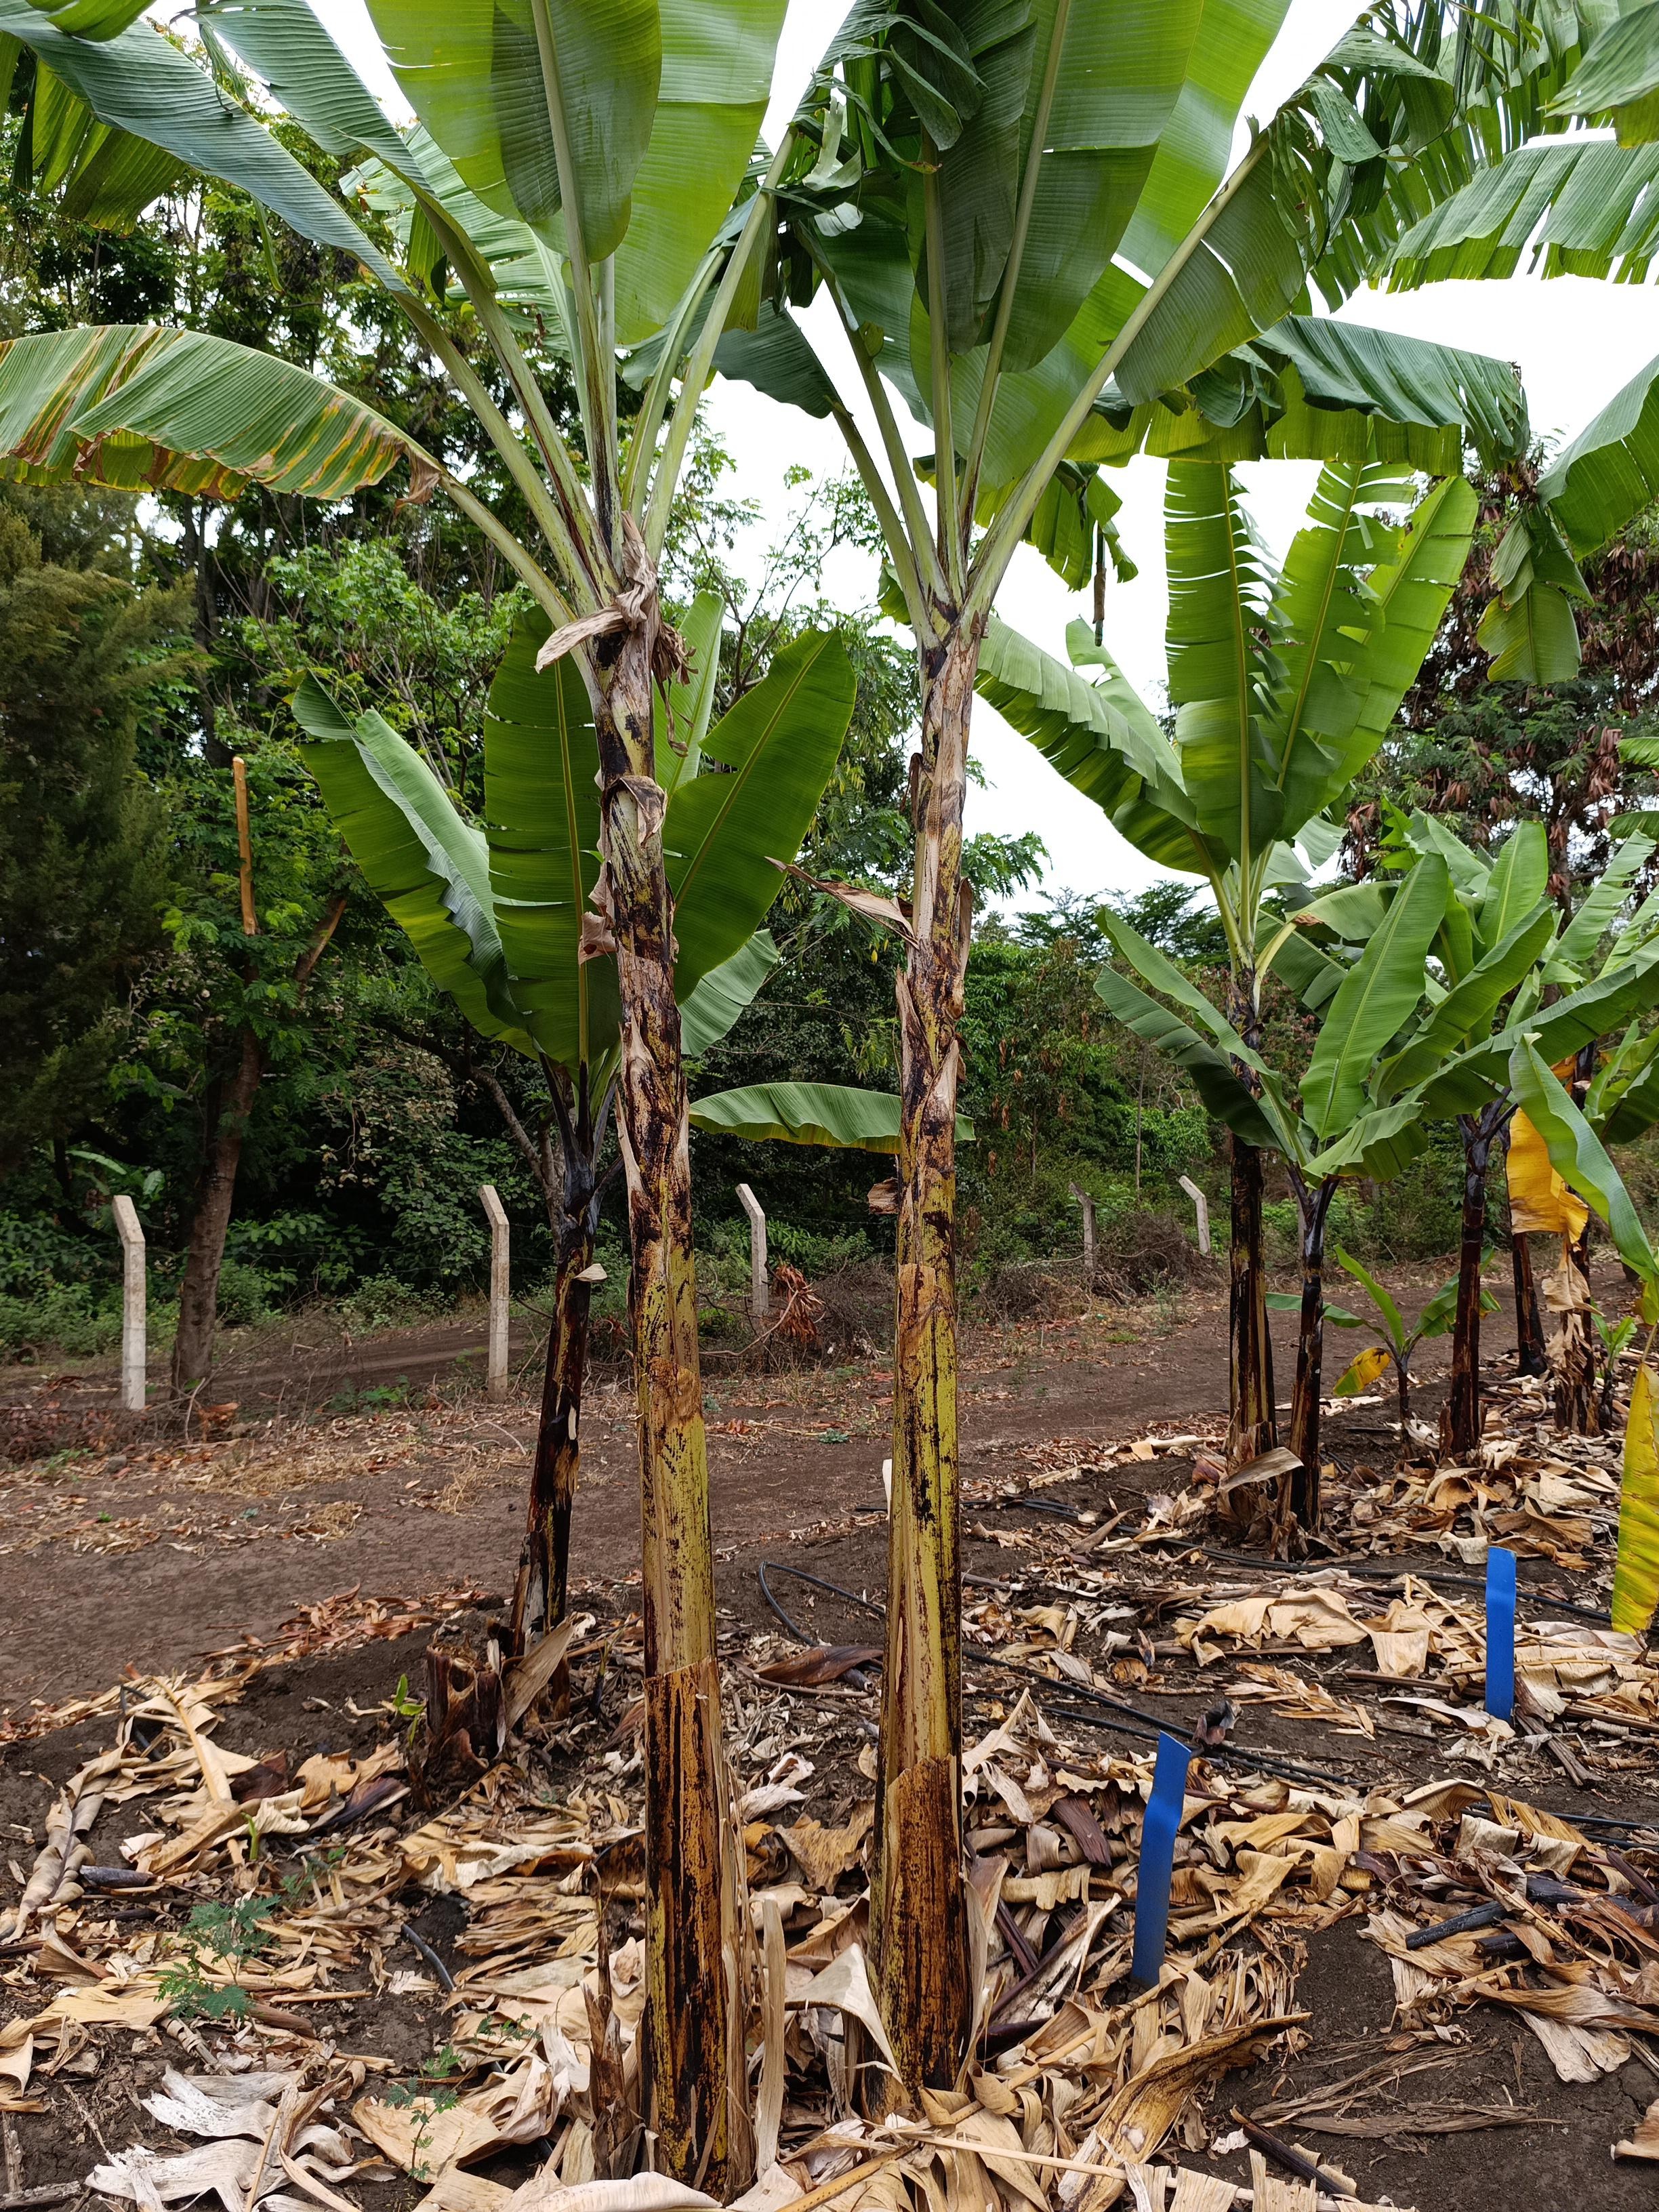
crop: banana
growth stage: vegetative
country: Tanzania
